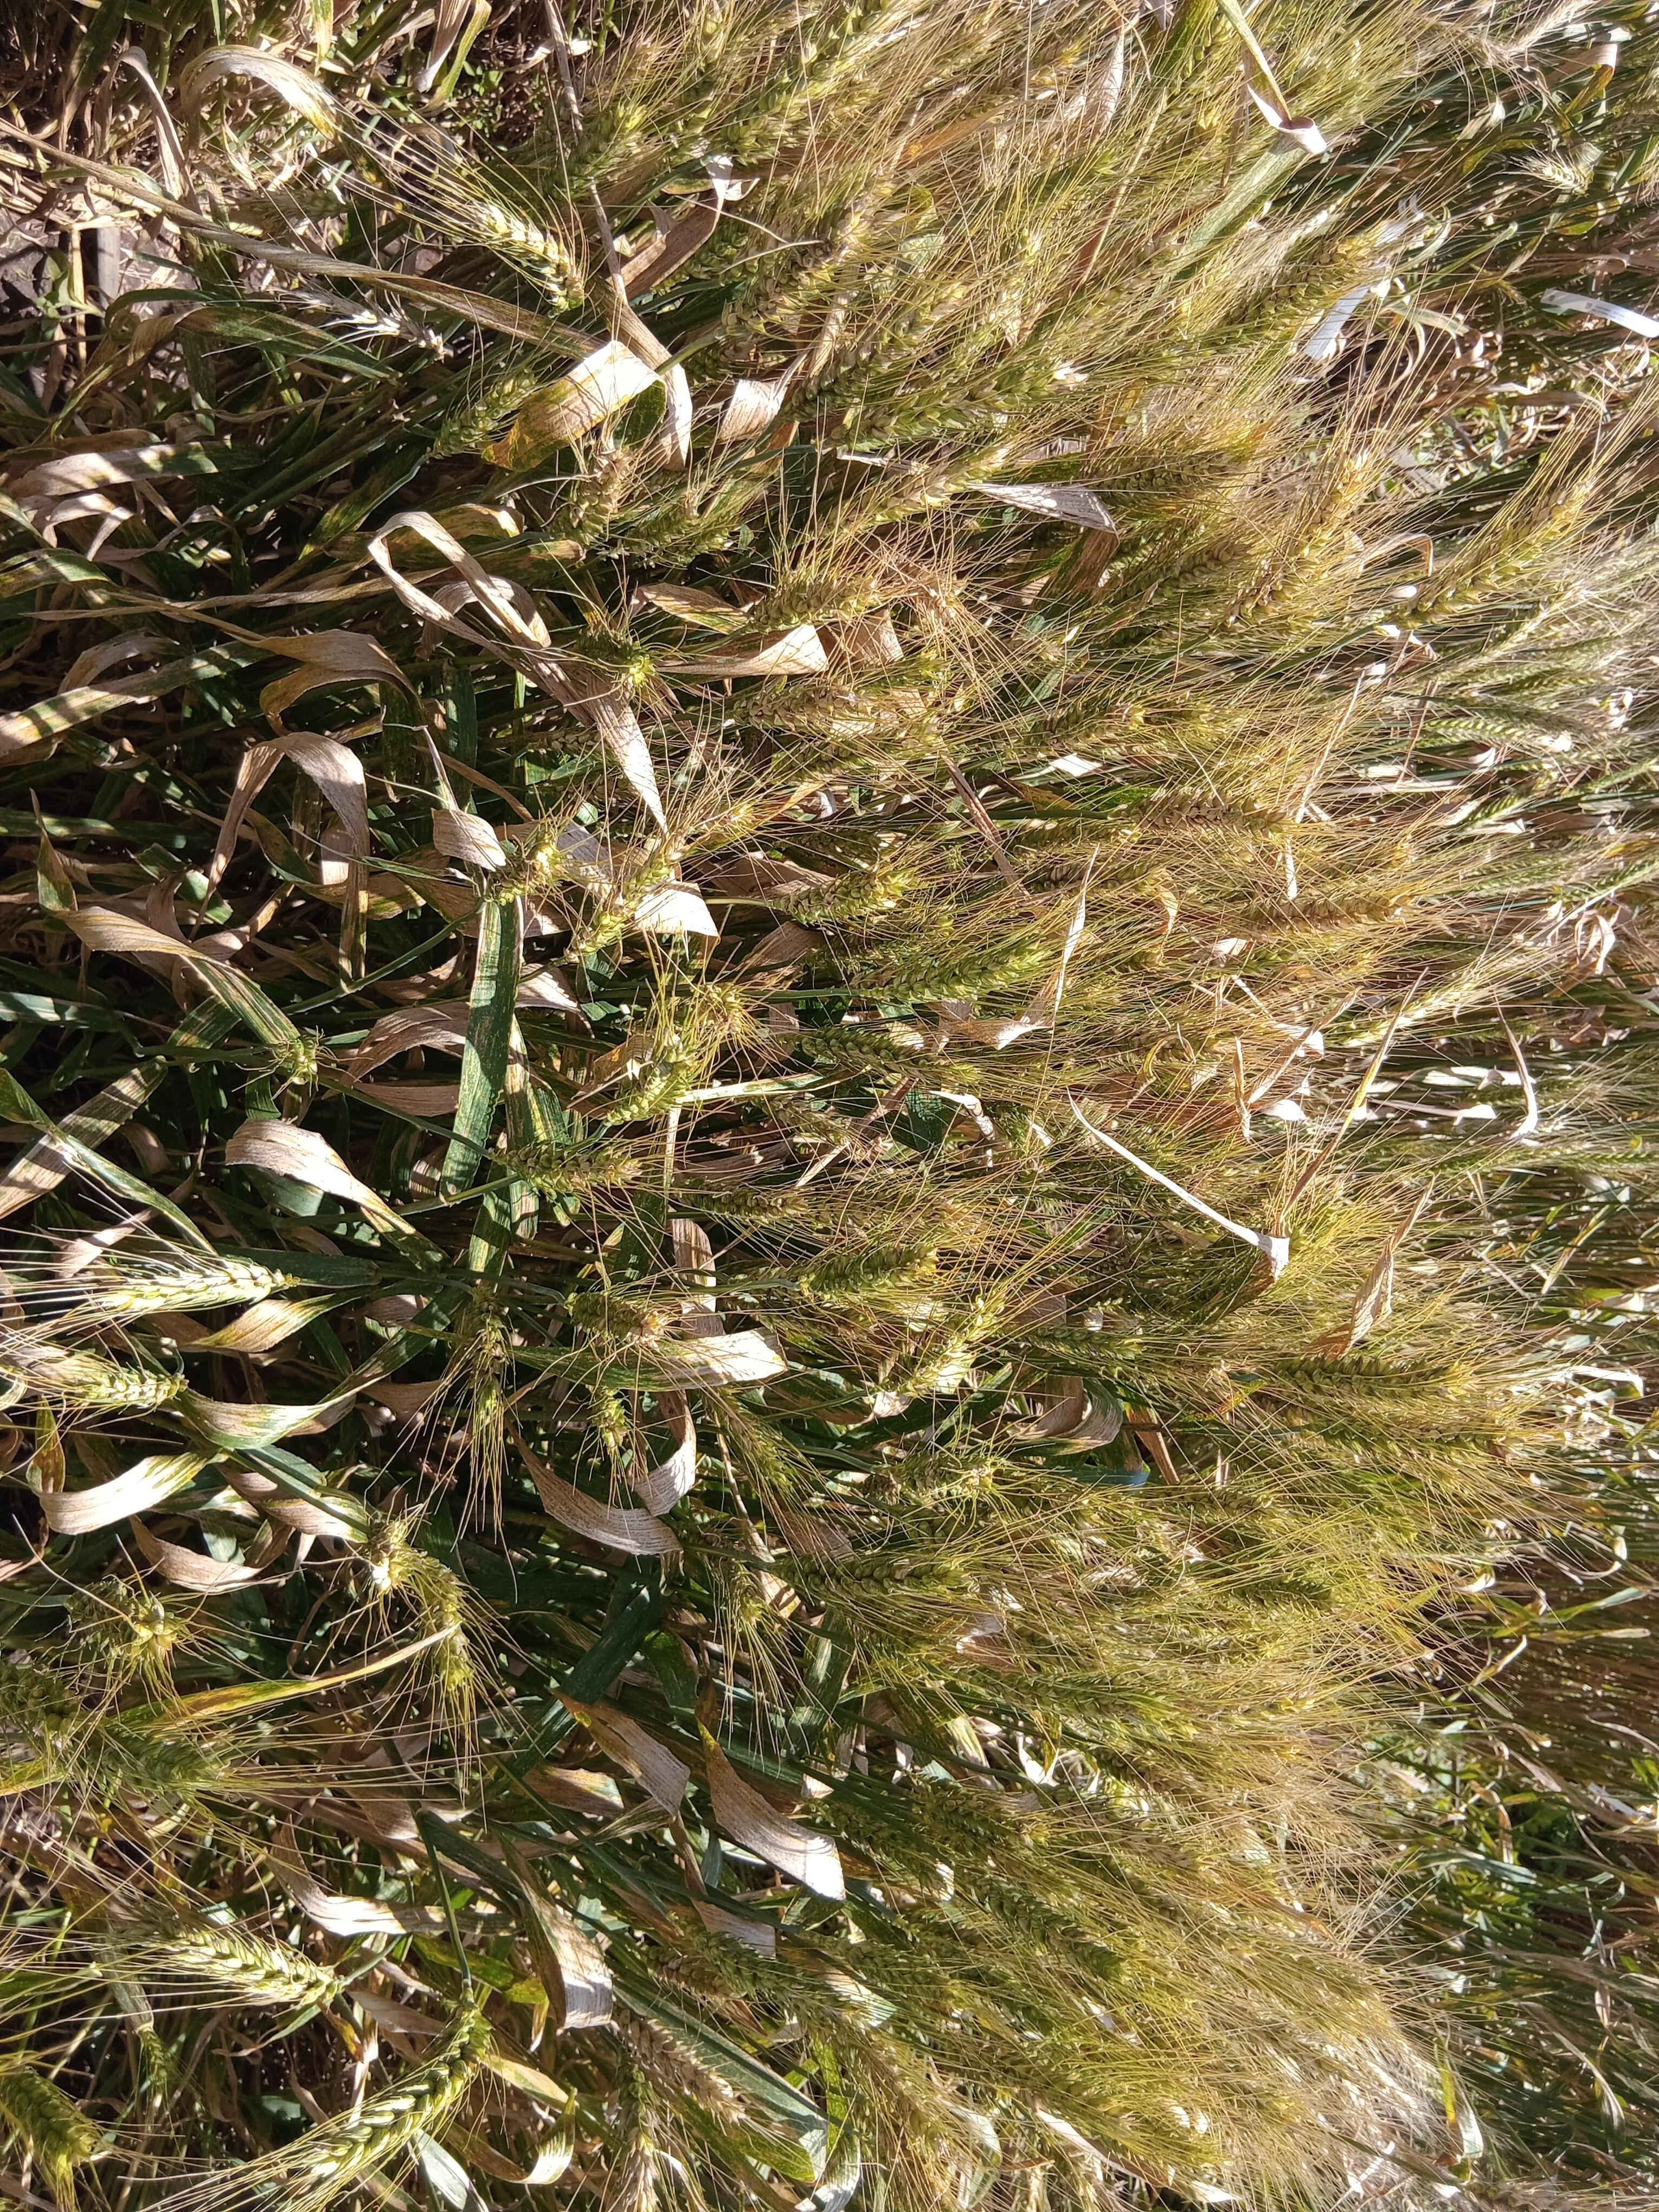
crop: wheat
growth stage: maturity
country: Kenya
